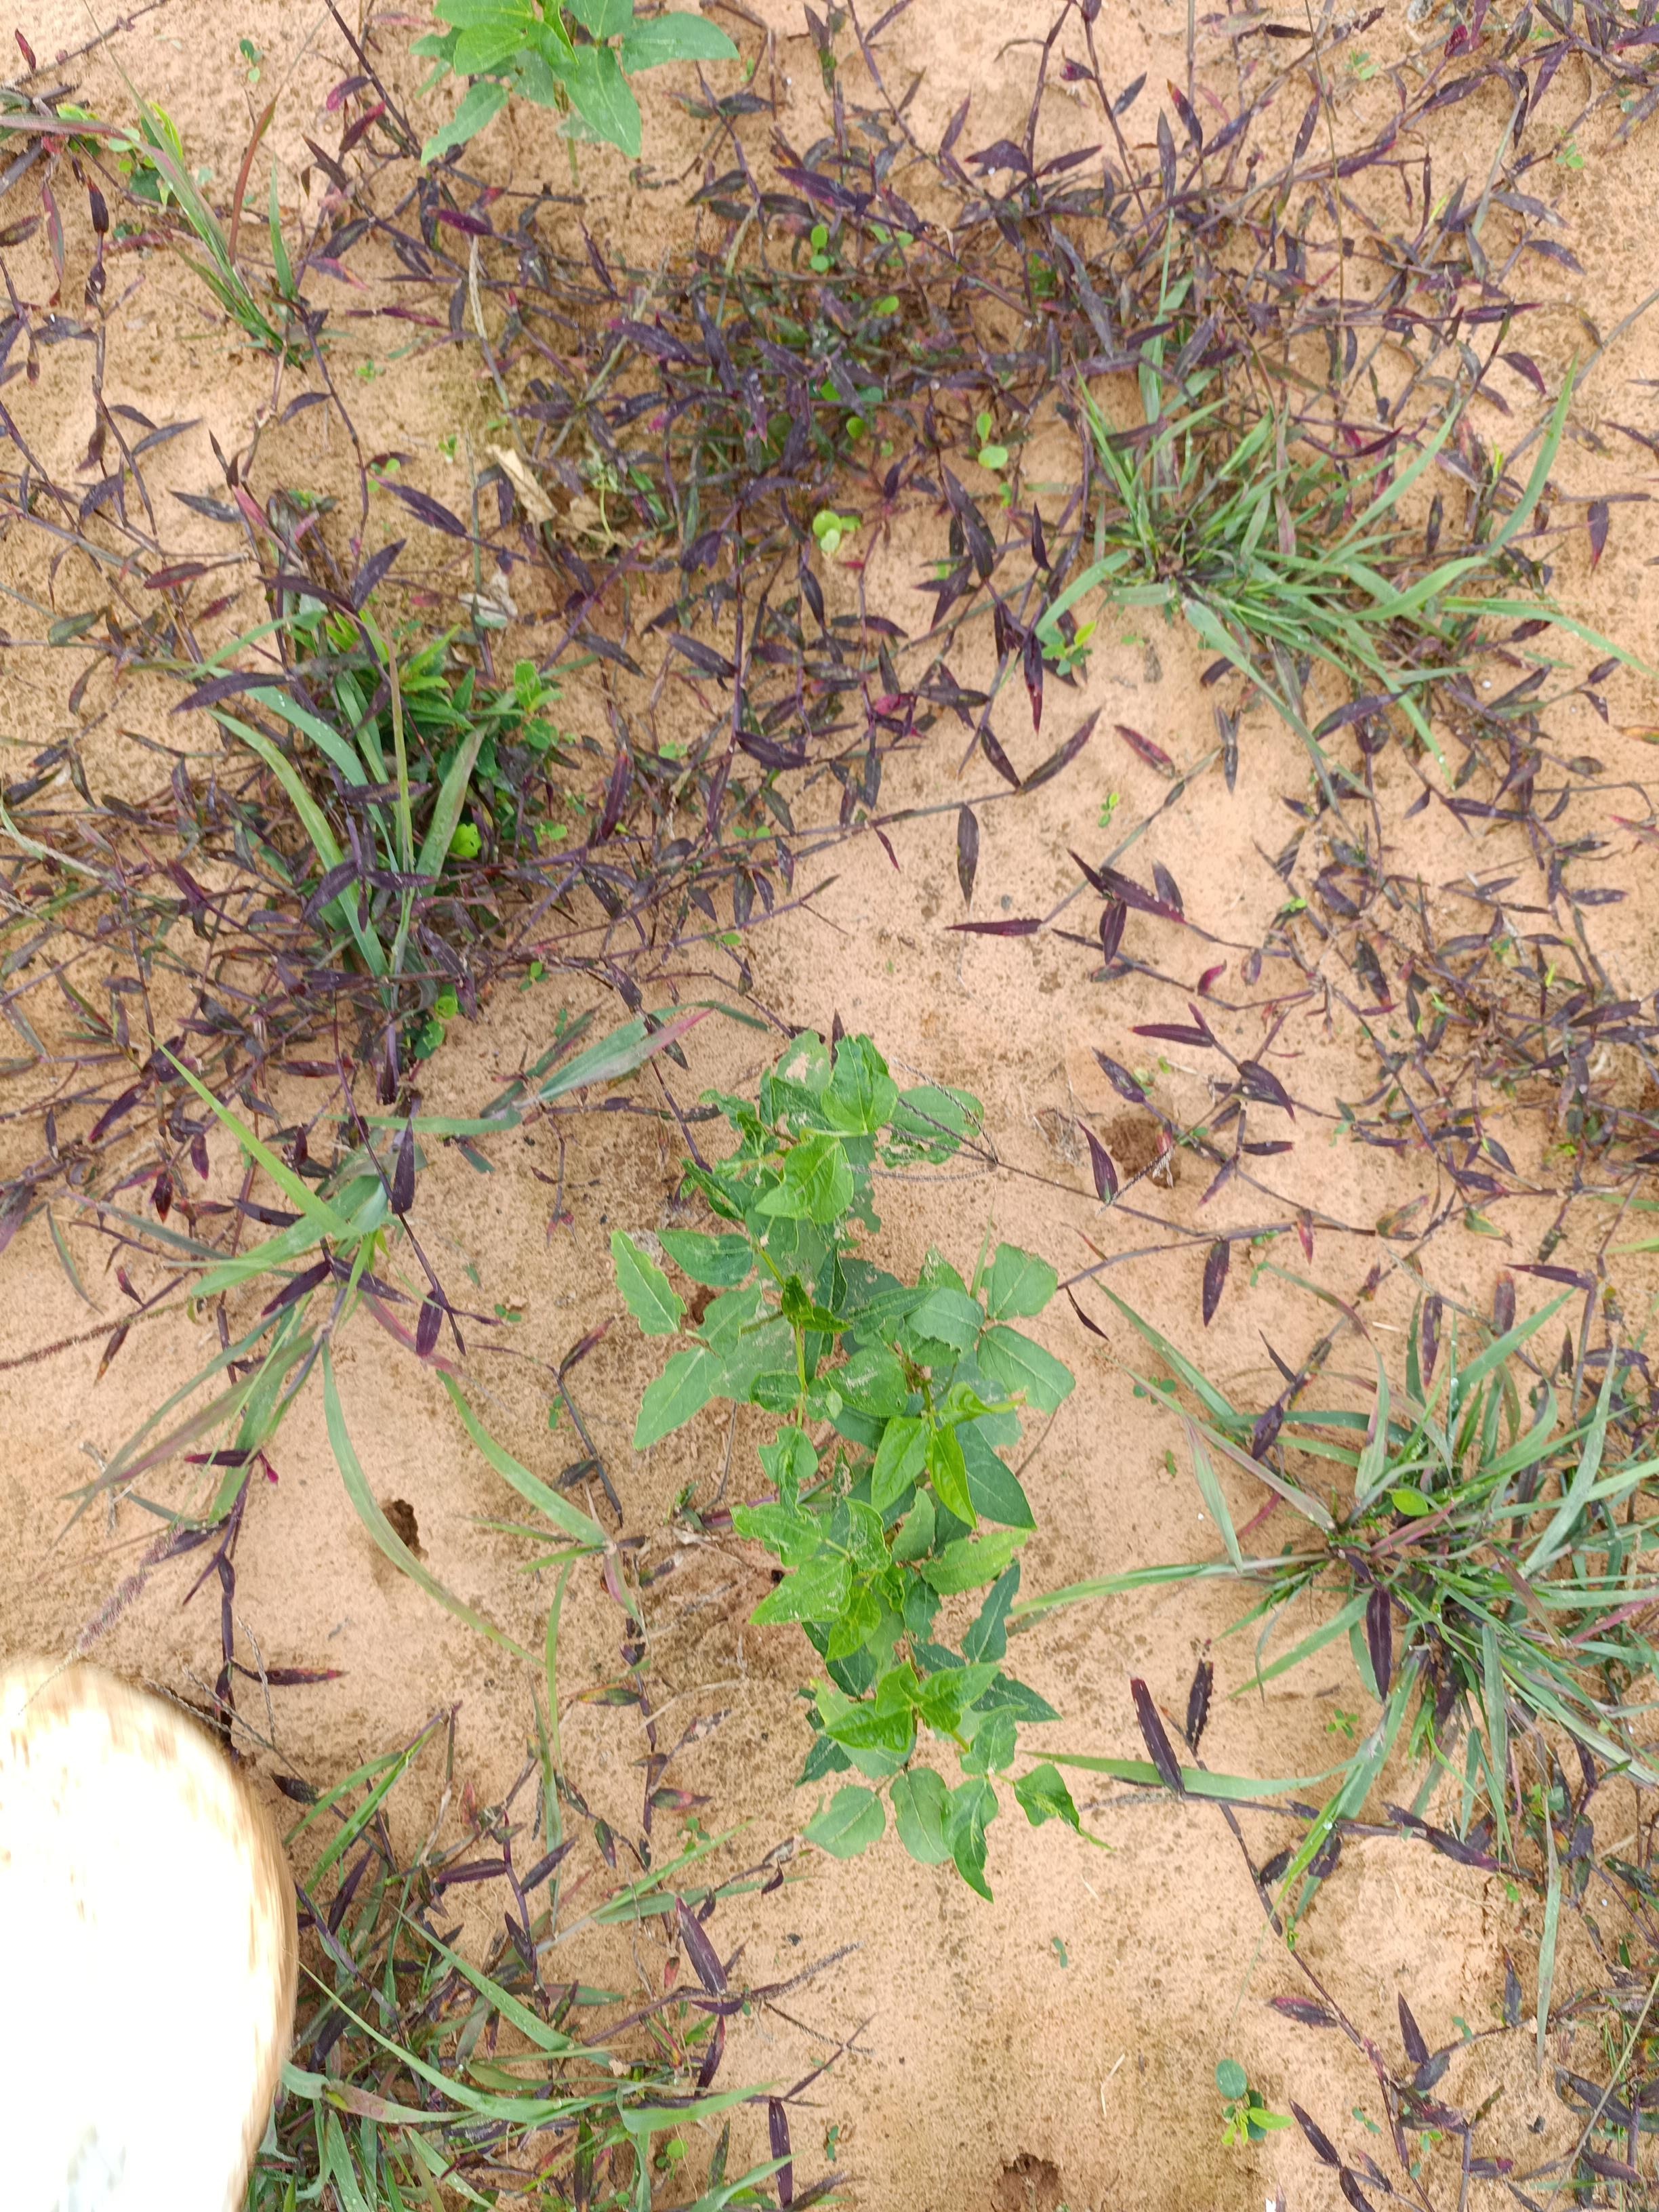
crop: cowpea
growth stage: emergence
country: Nigeria
